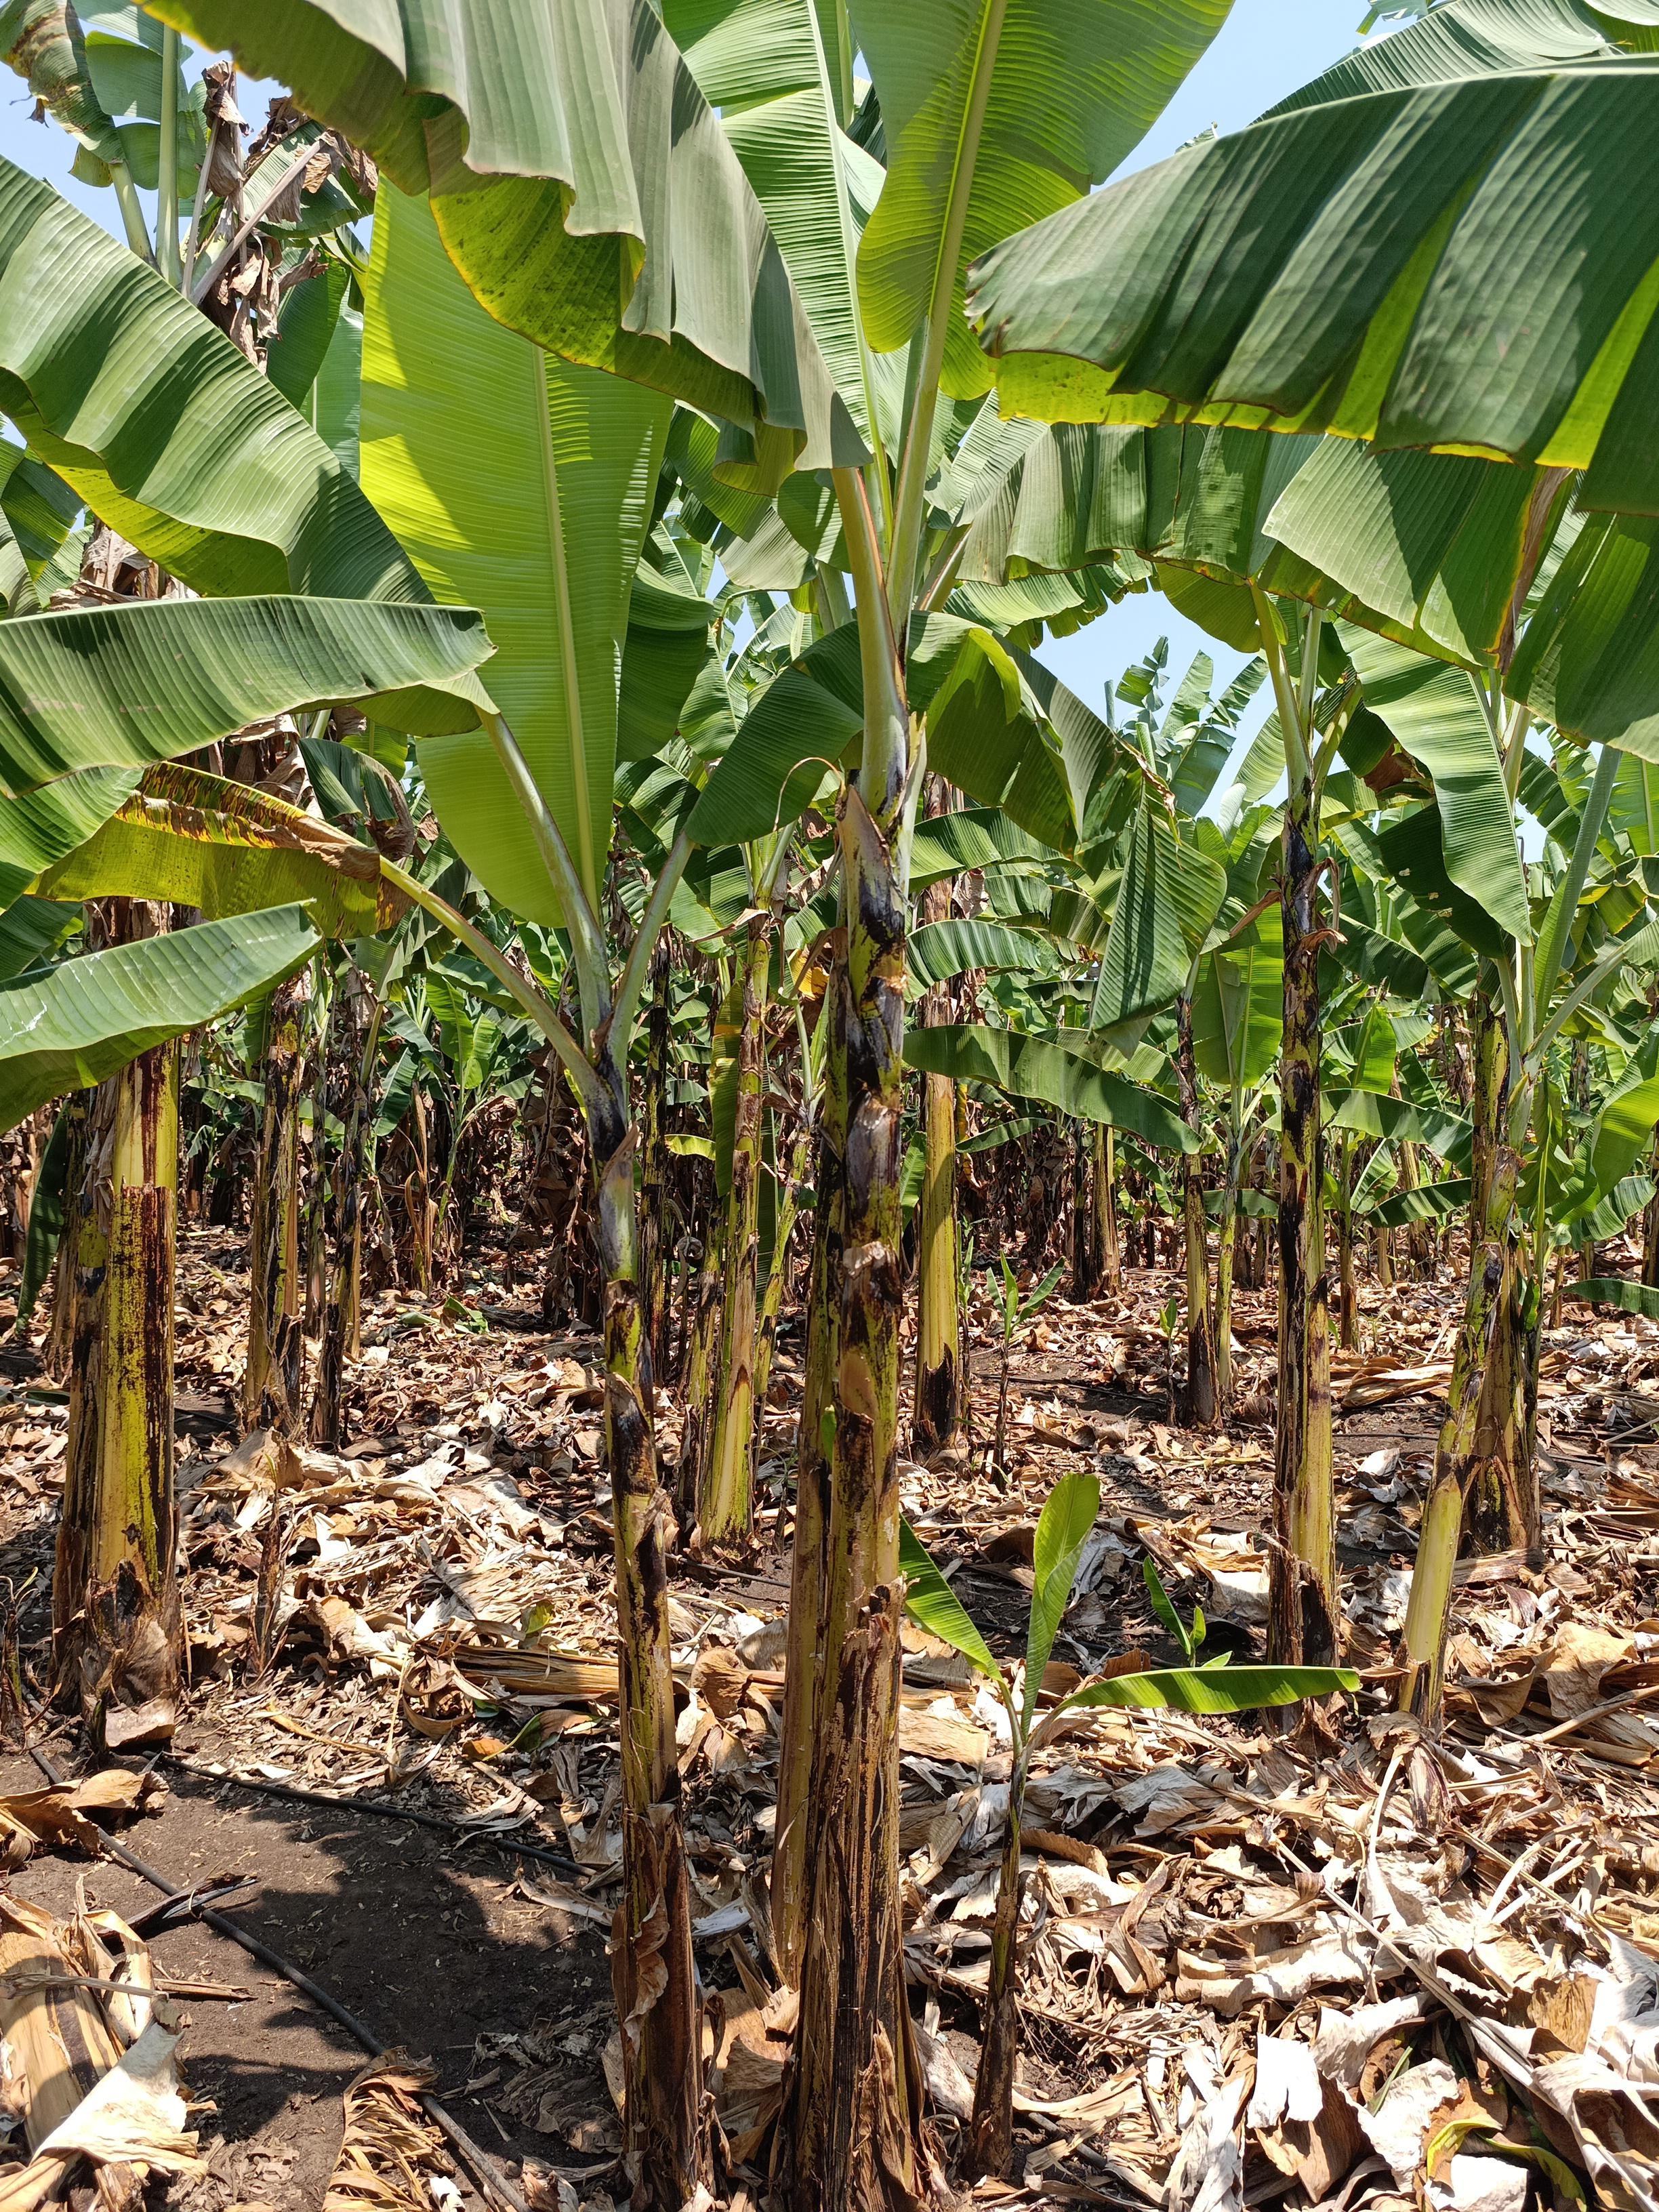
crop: banana
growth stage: vegetative
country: Tanzania
